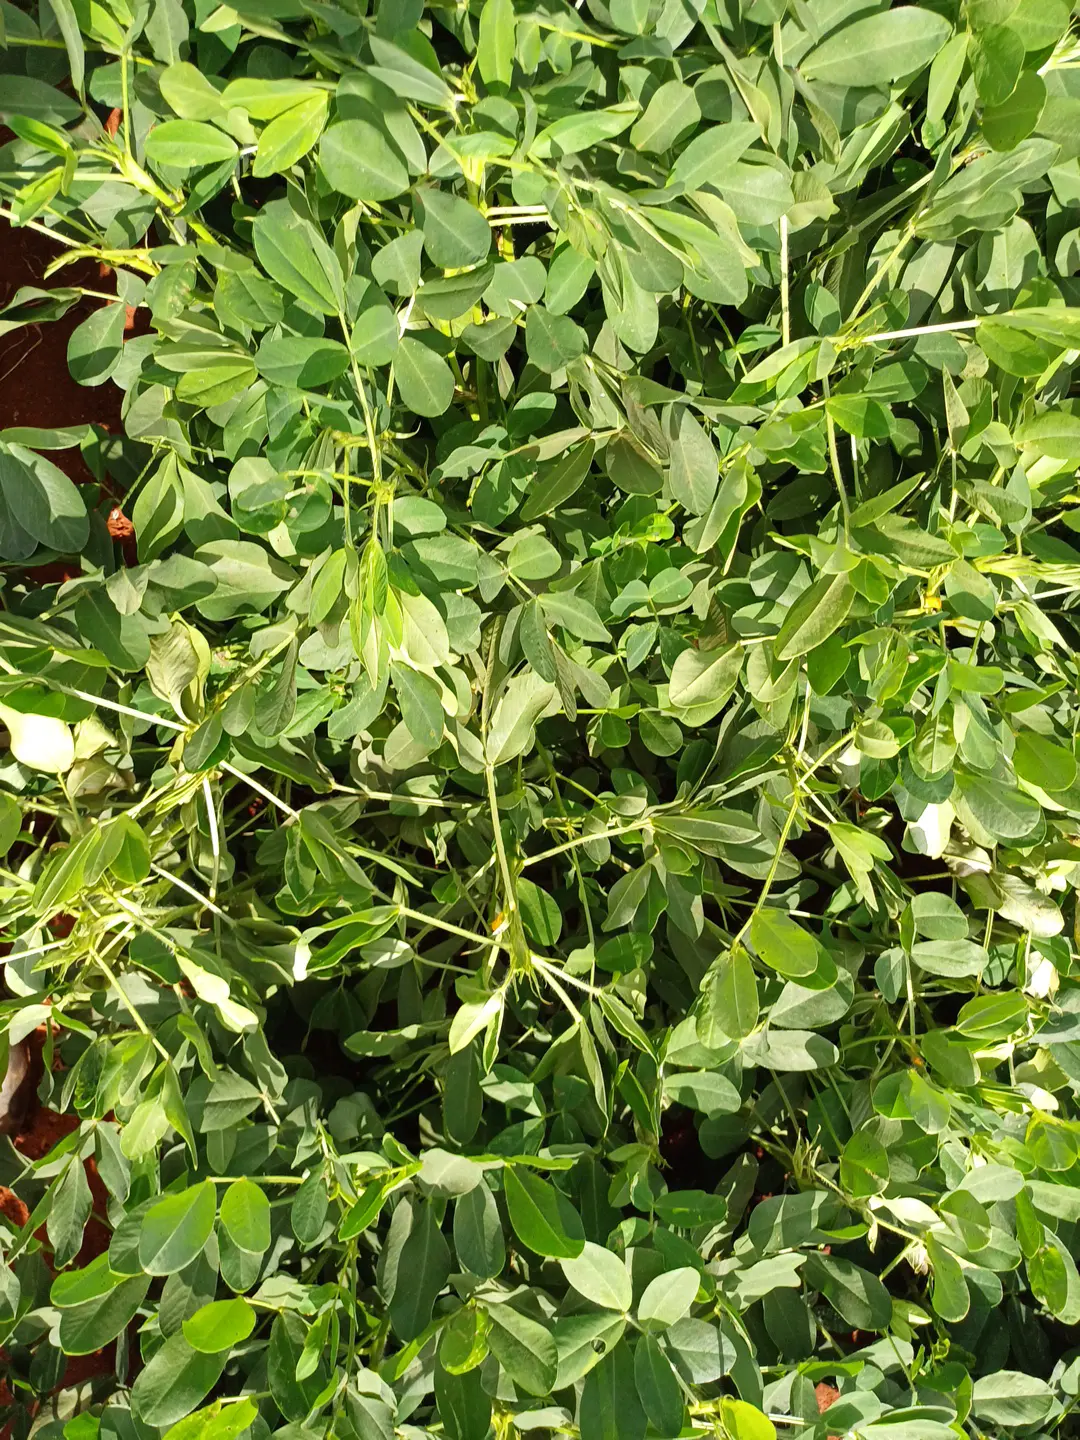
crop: groundnut
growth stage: pegging
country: Kenya
